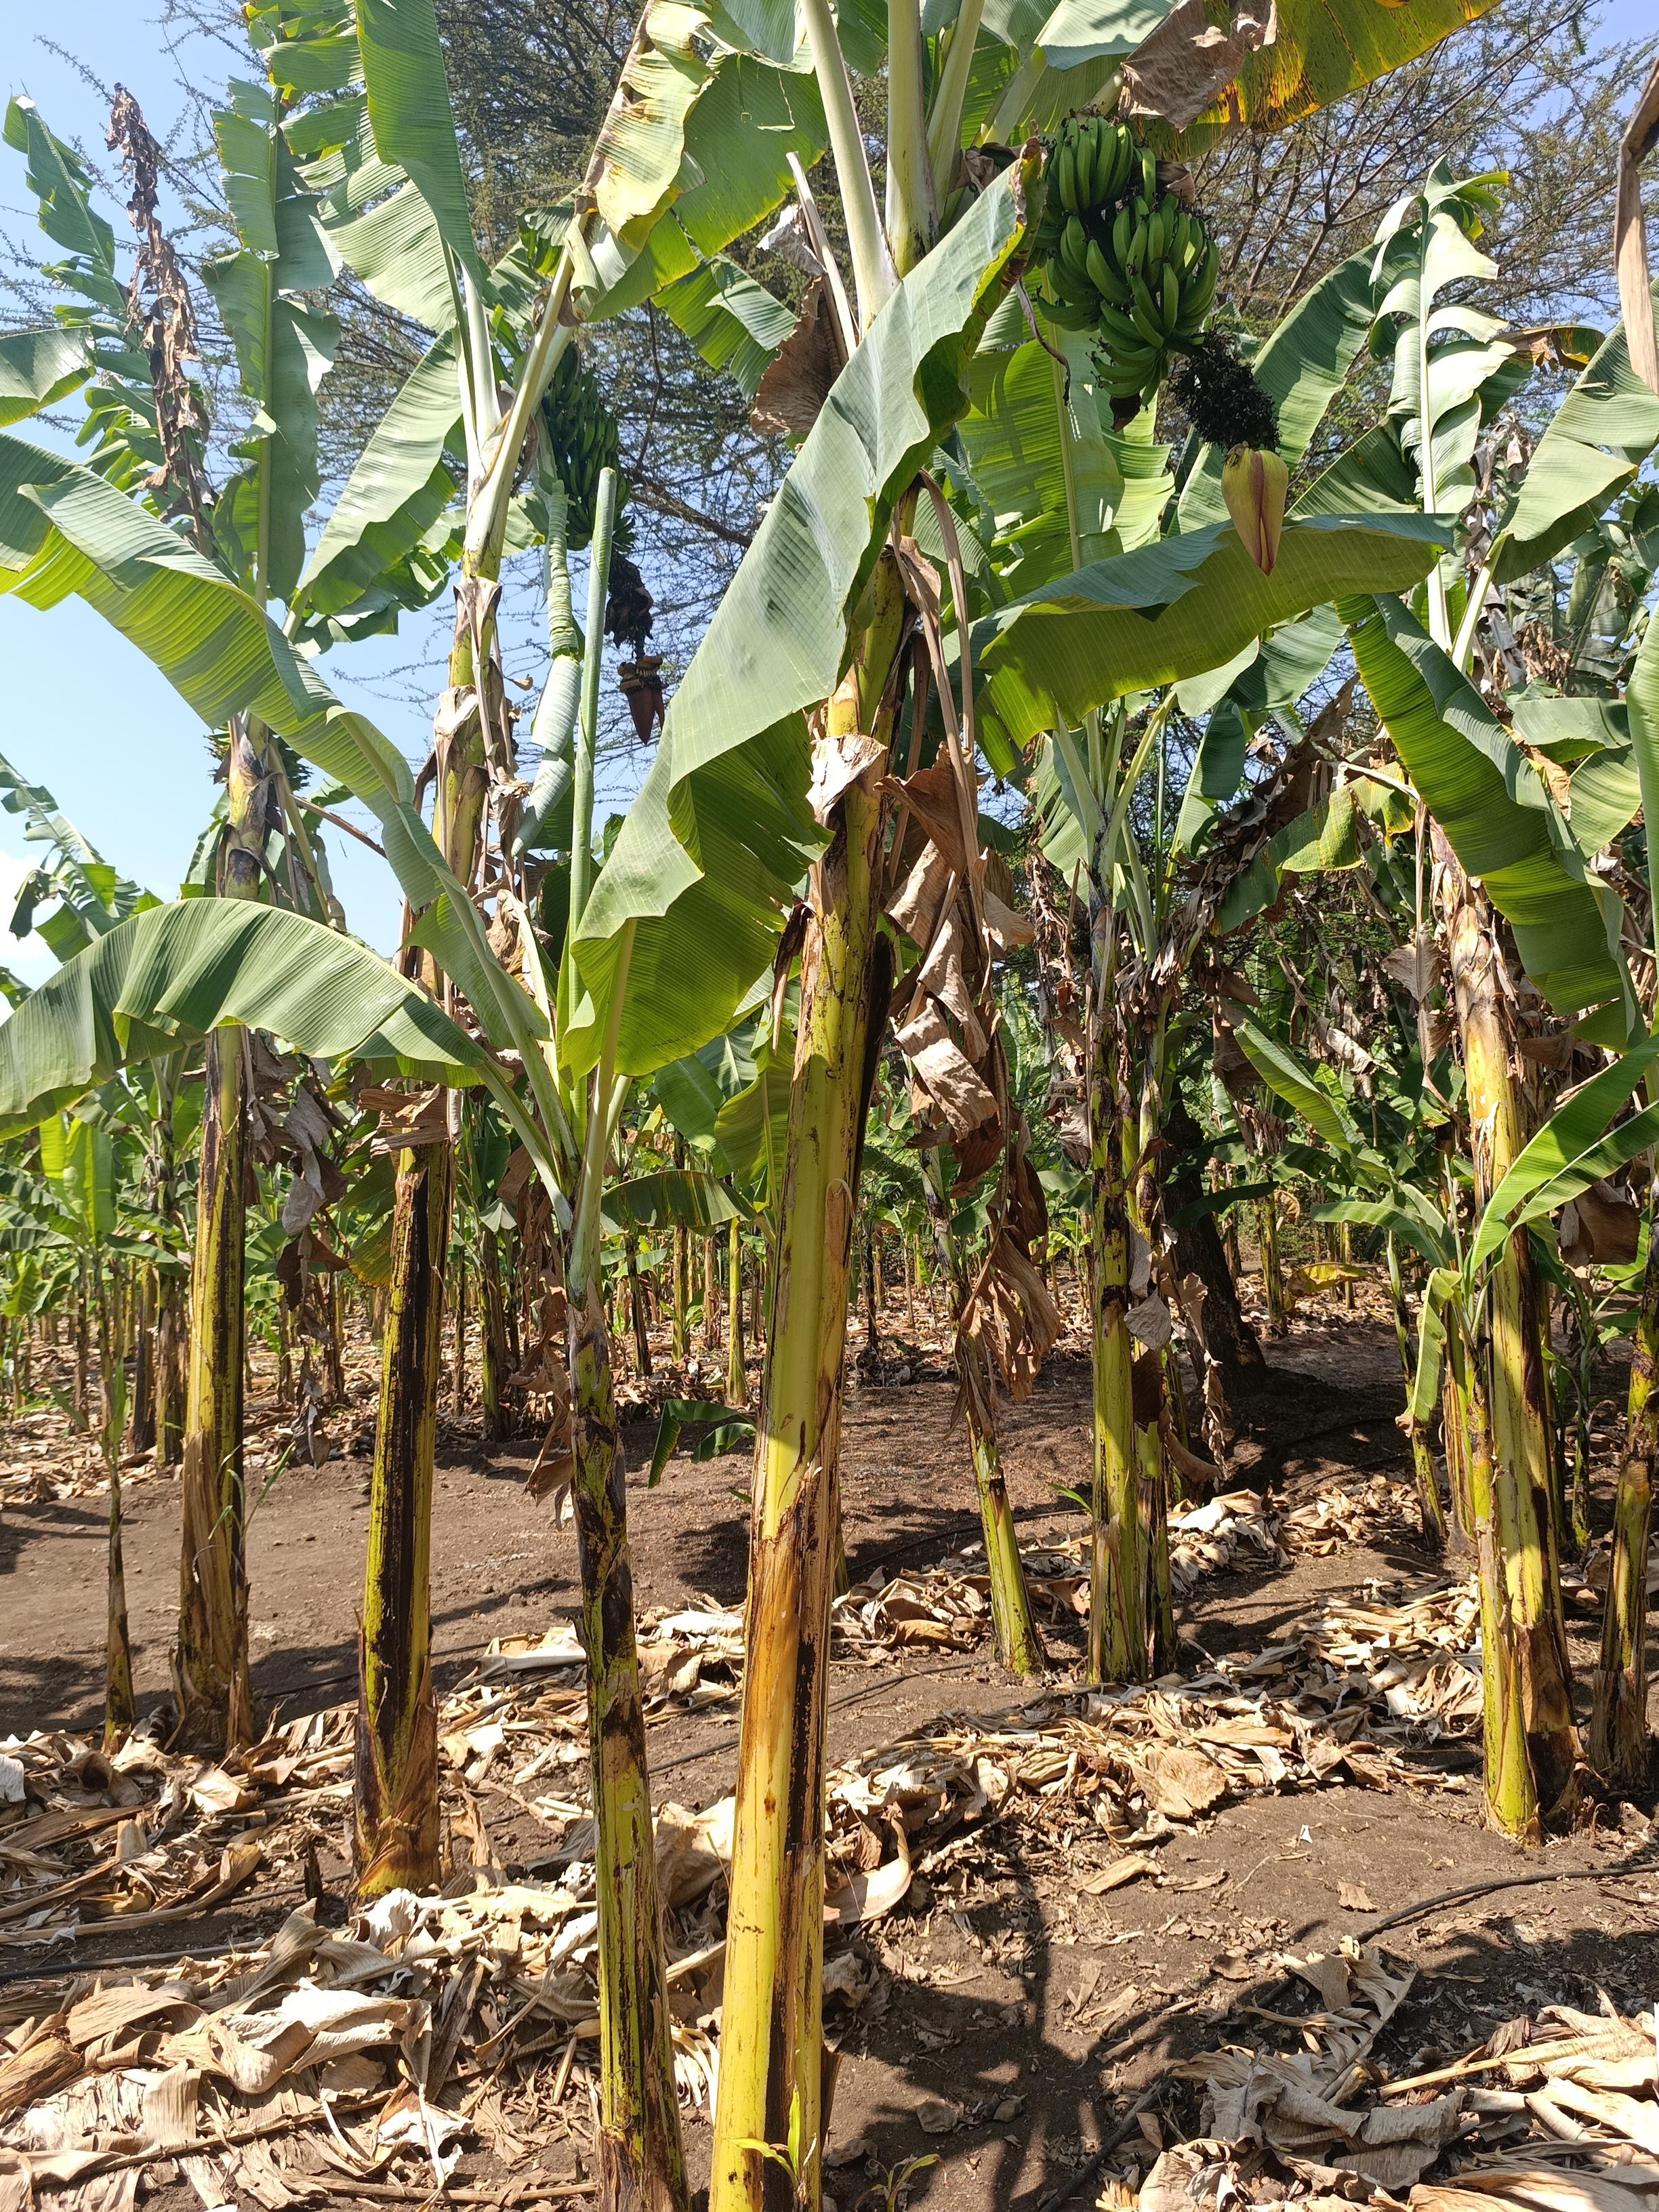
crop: banana
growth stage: development fruit
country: Tanzania
